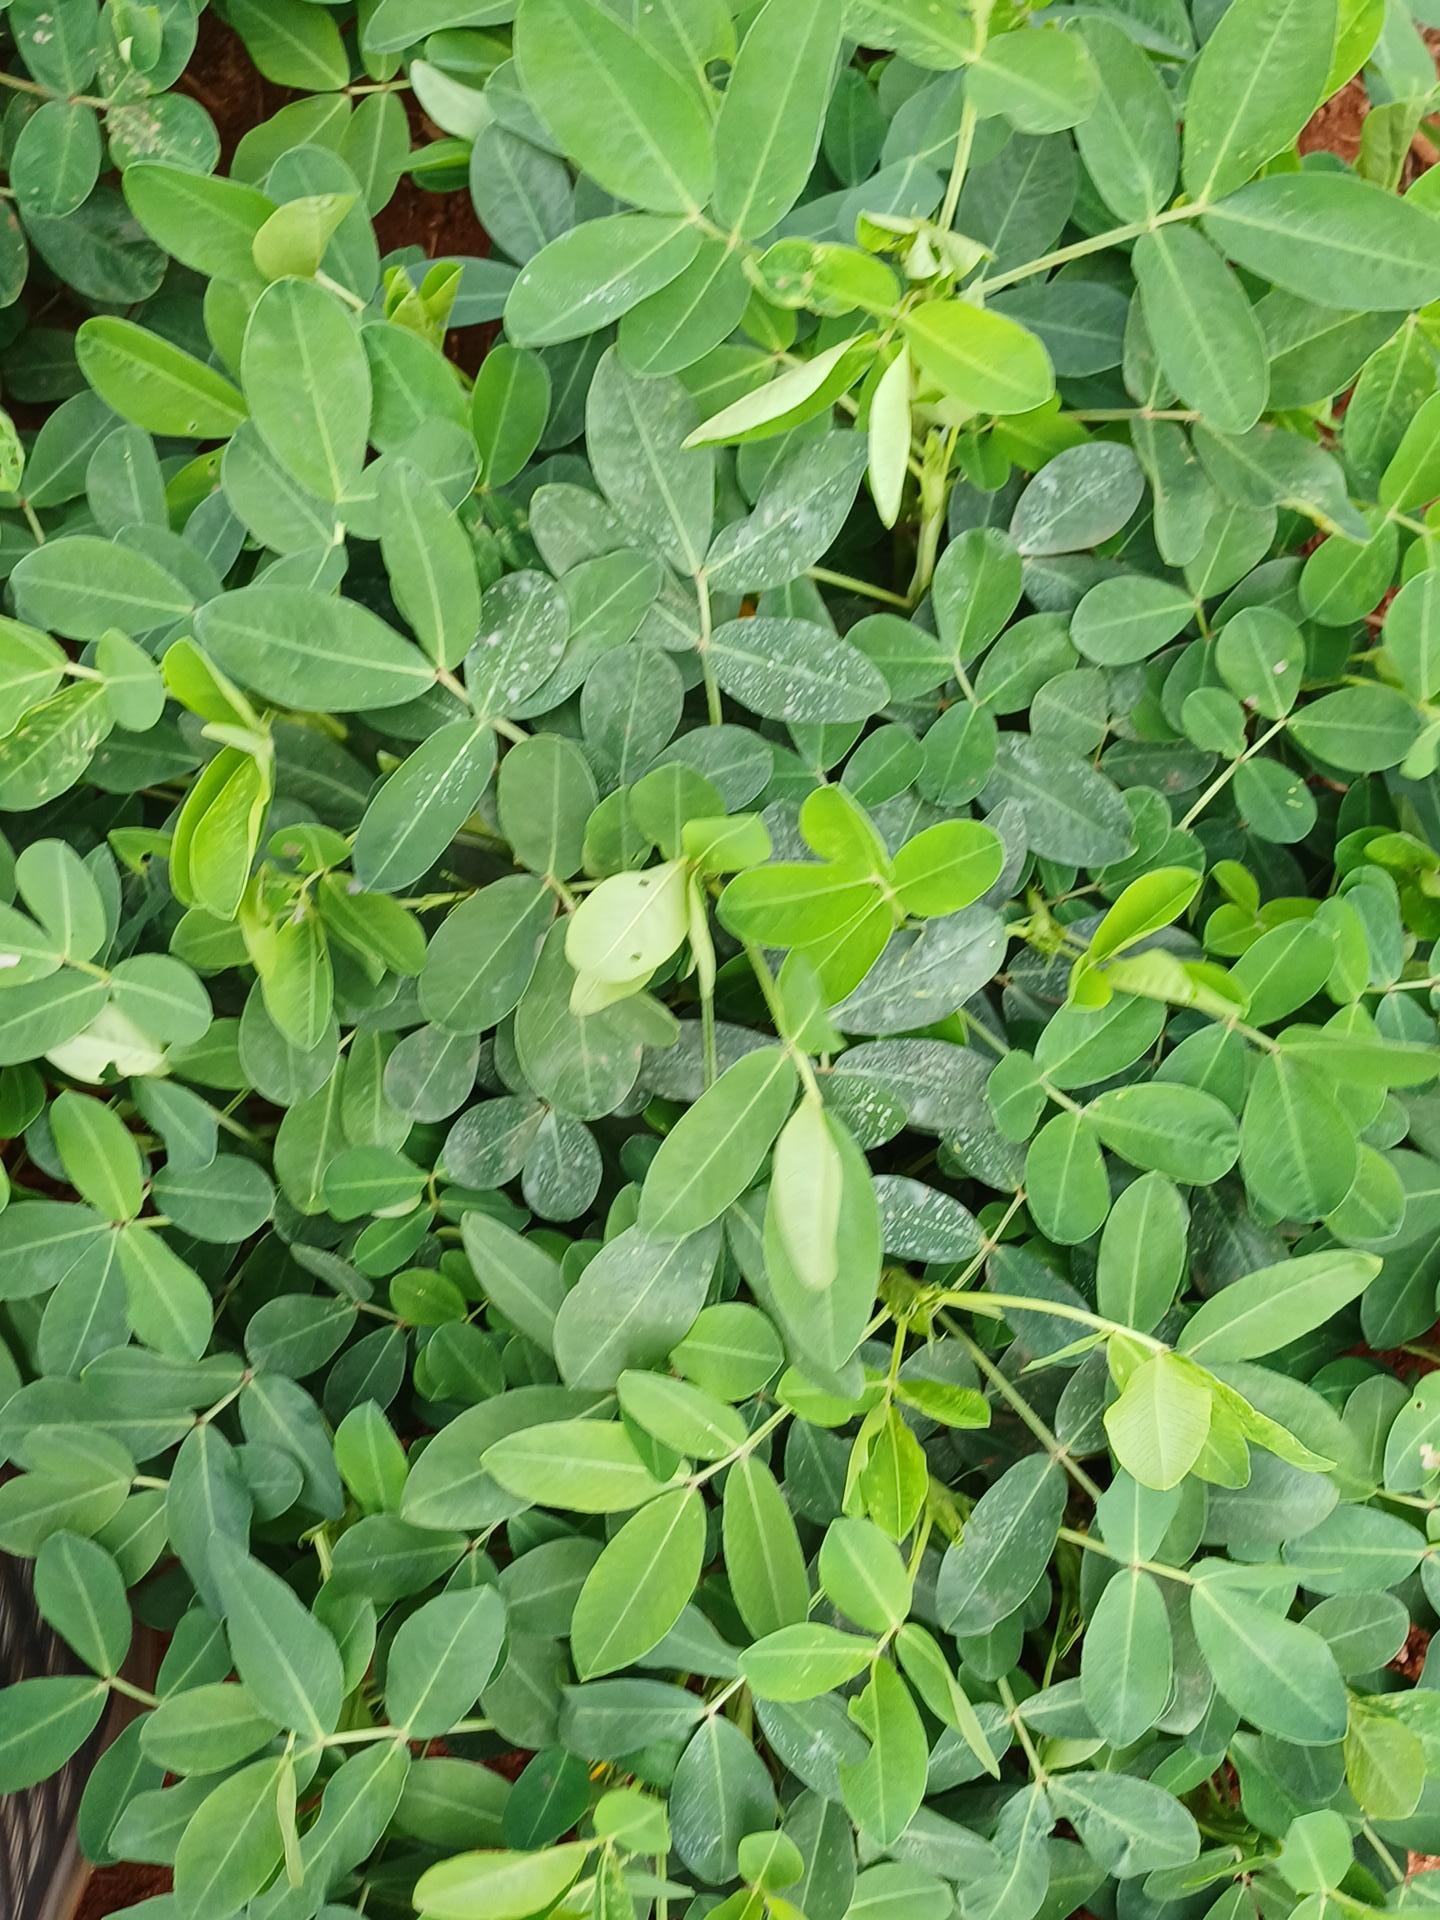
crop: groundnut
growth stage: flowering
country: Kenya
